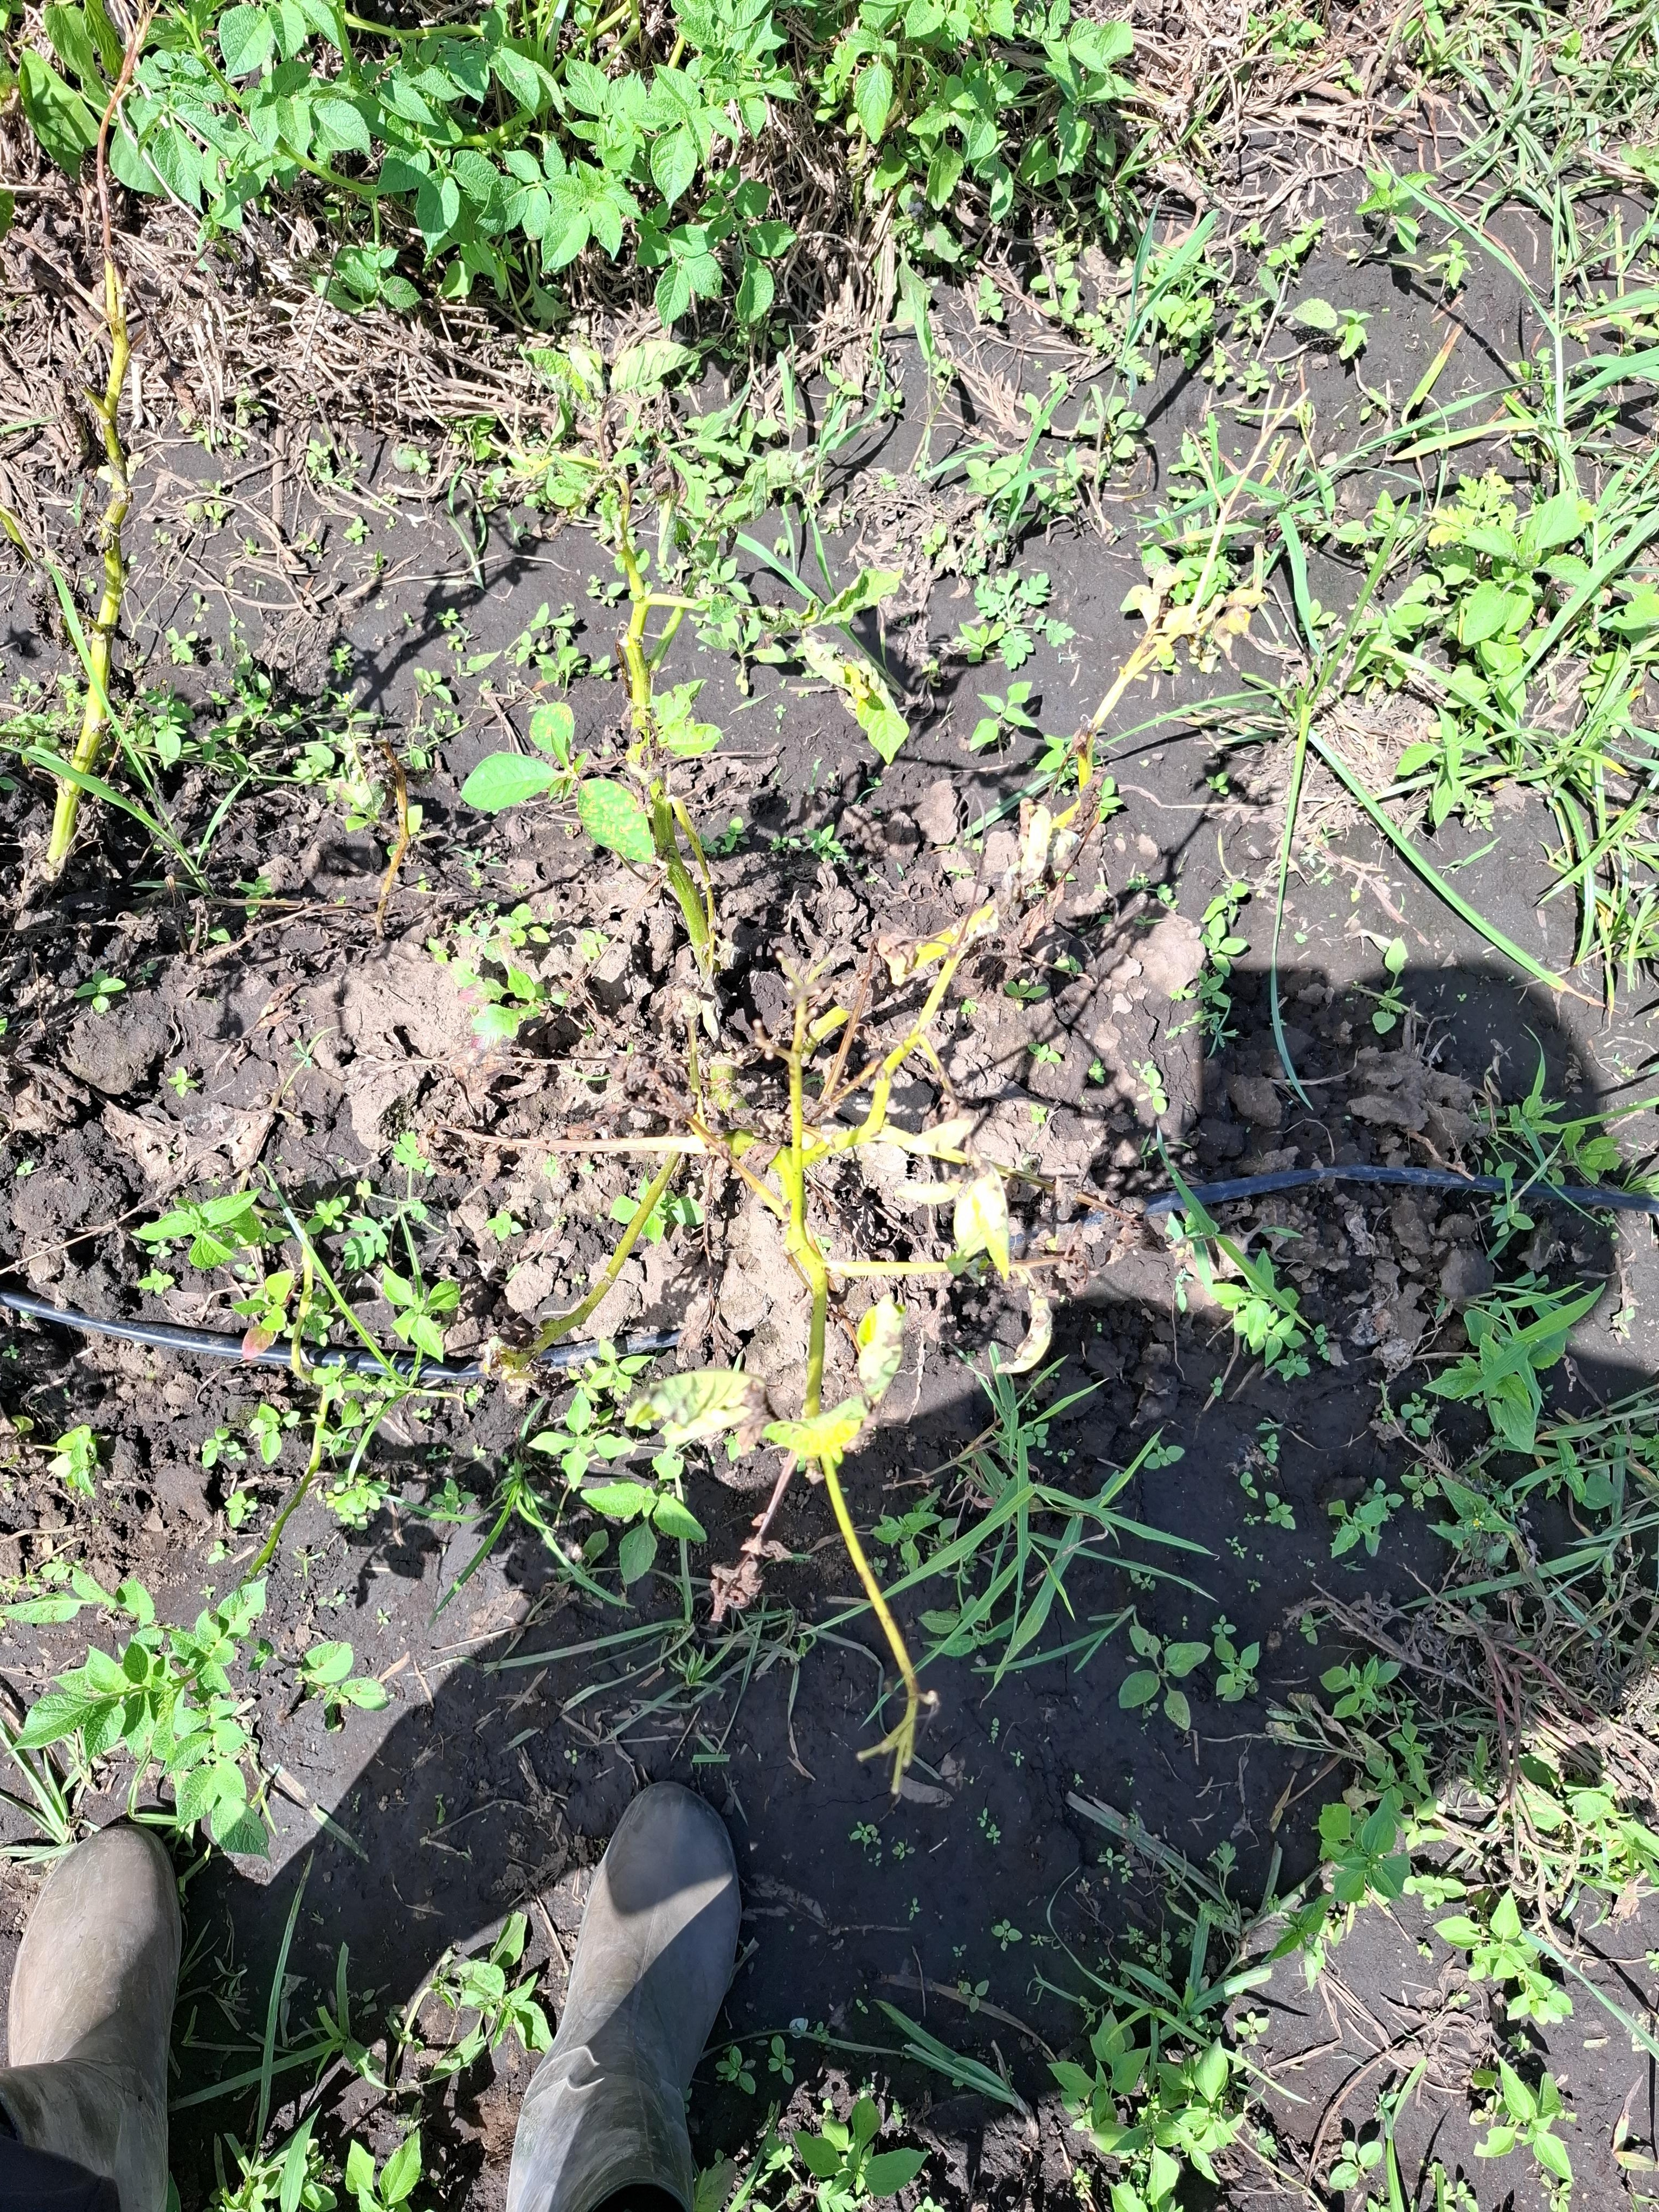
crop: potato
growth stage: flowering
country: Tanzania
